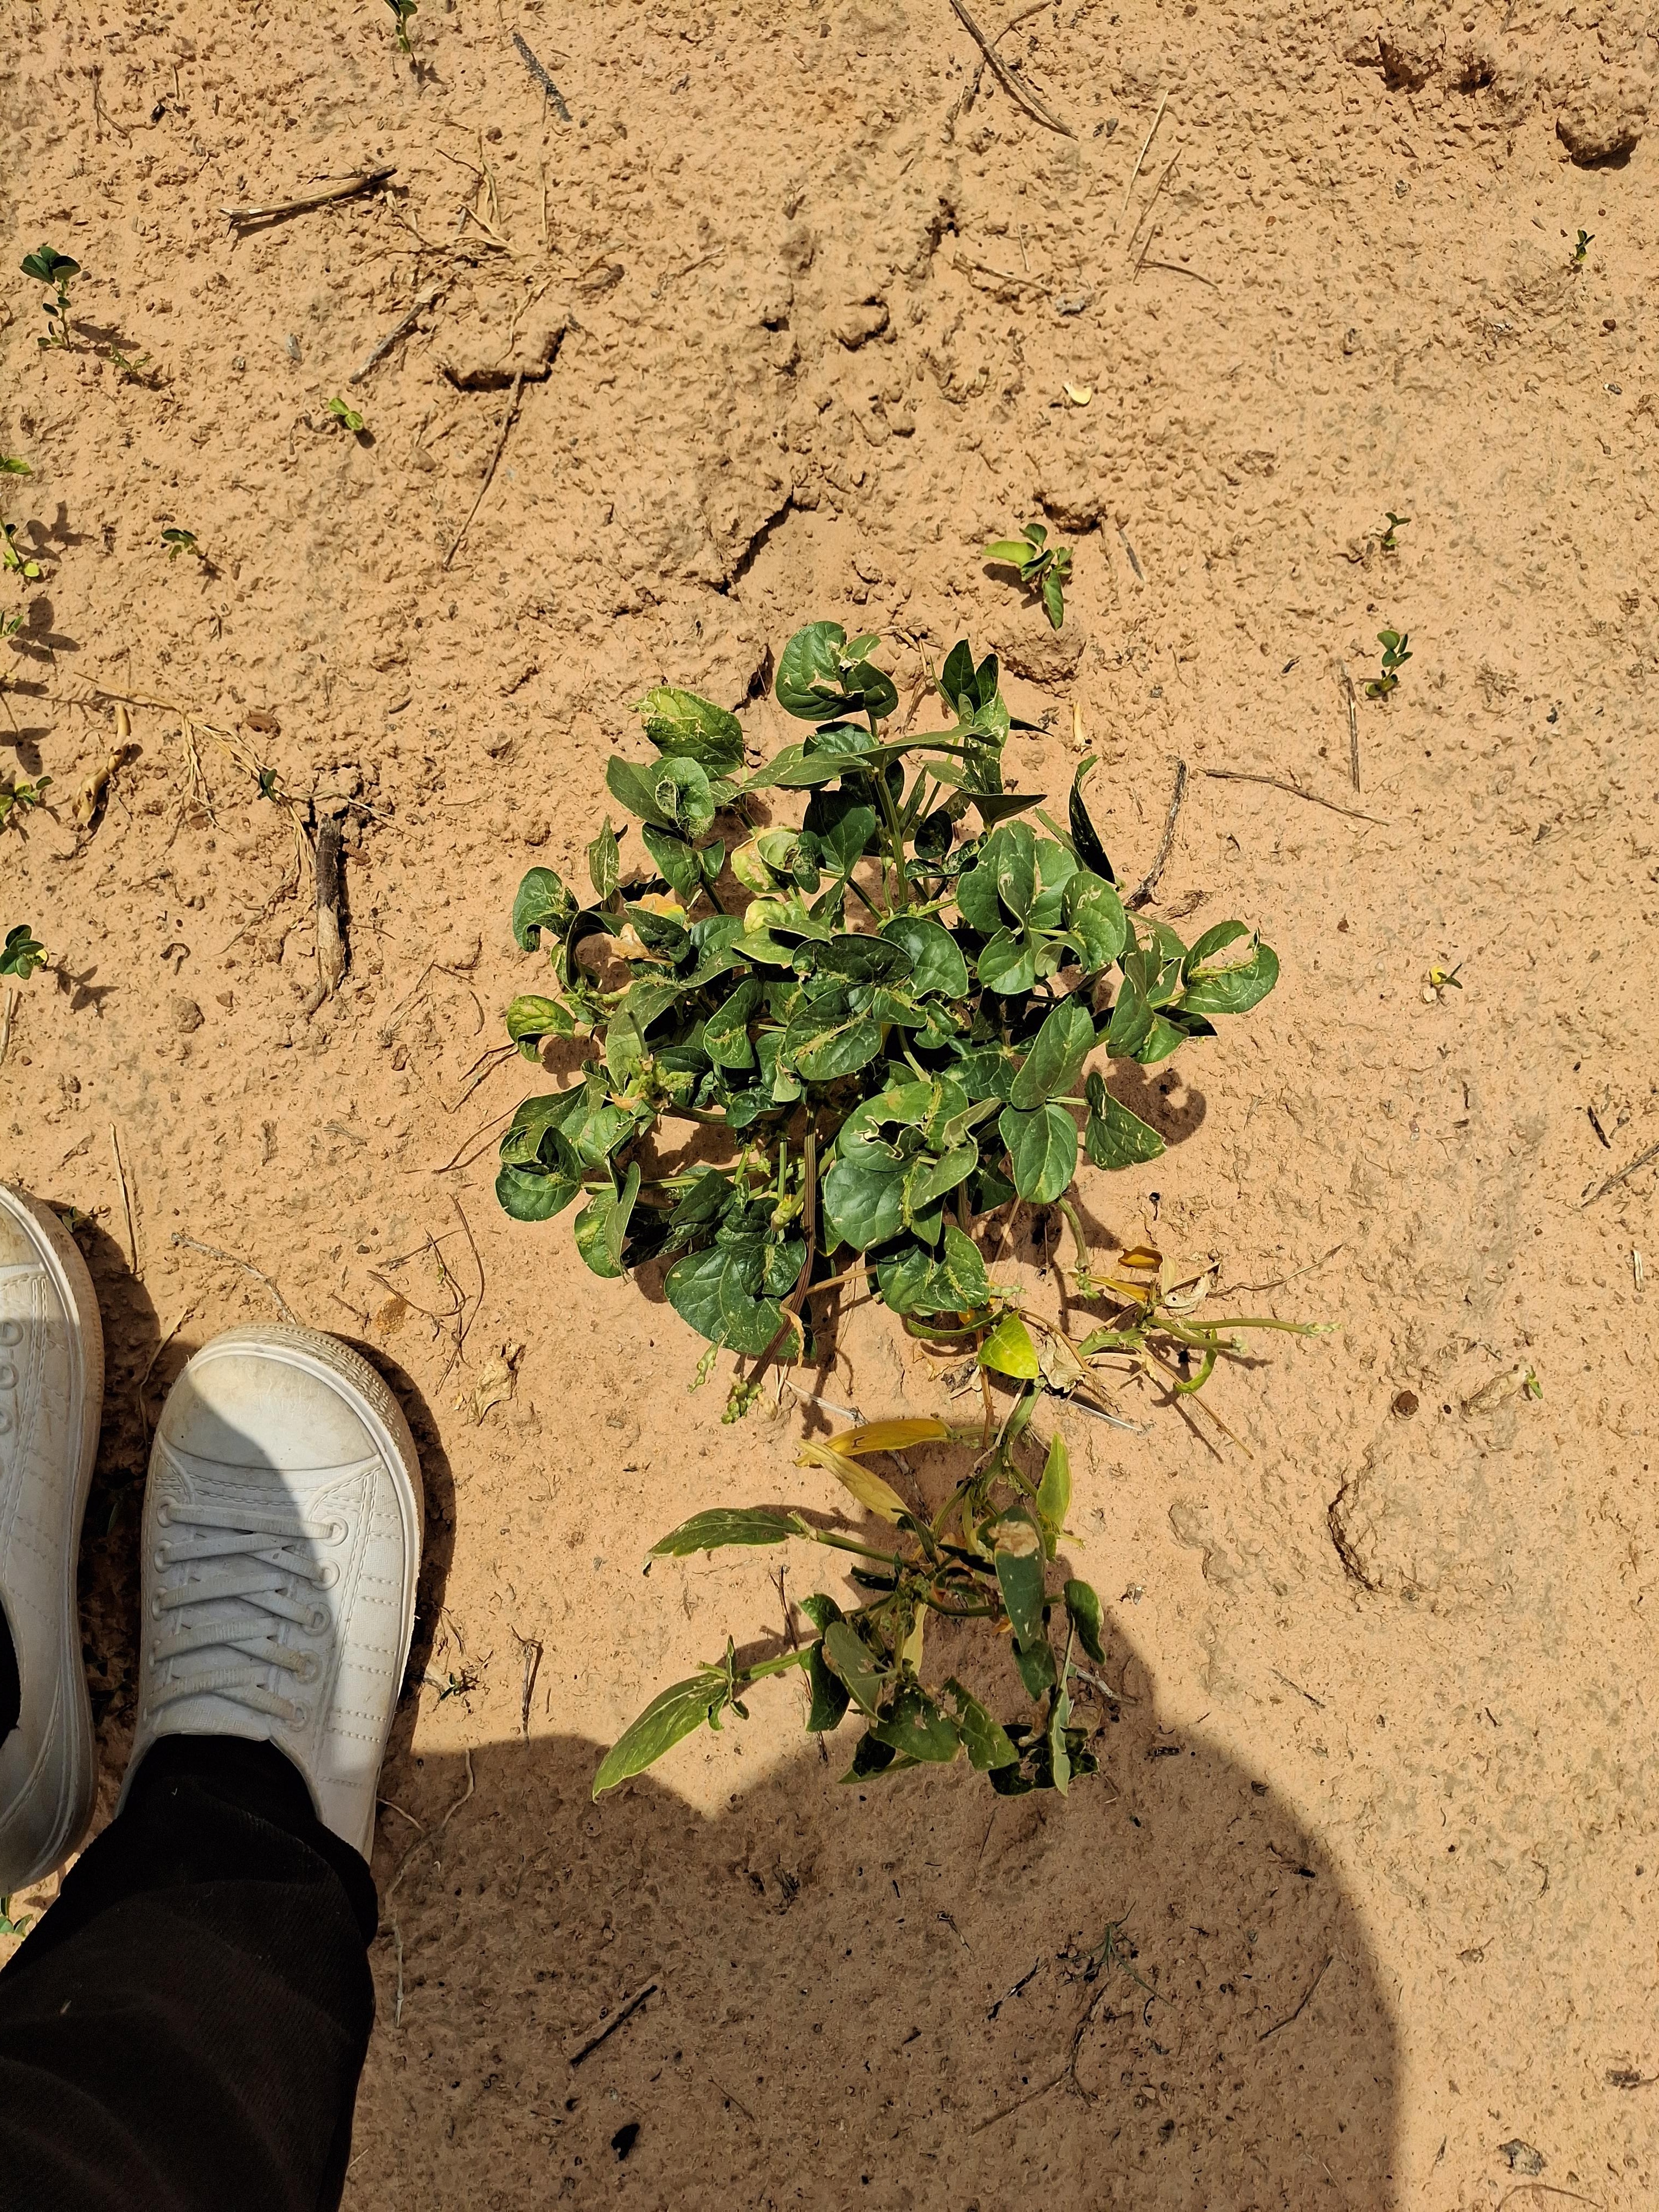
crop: cowpea
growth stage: harvest maturity
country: Nigeria
